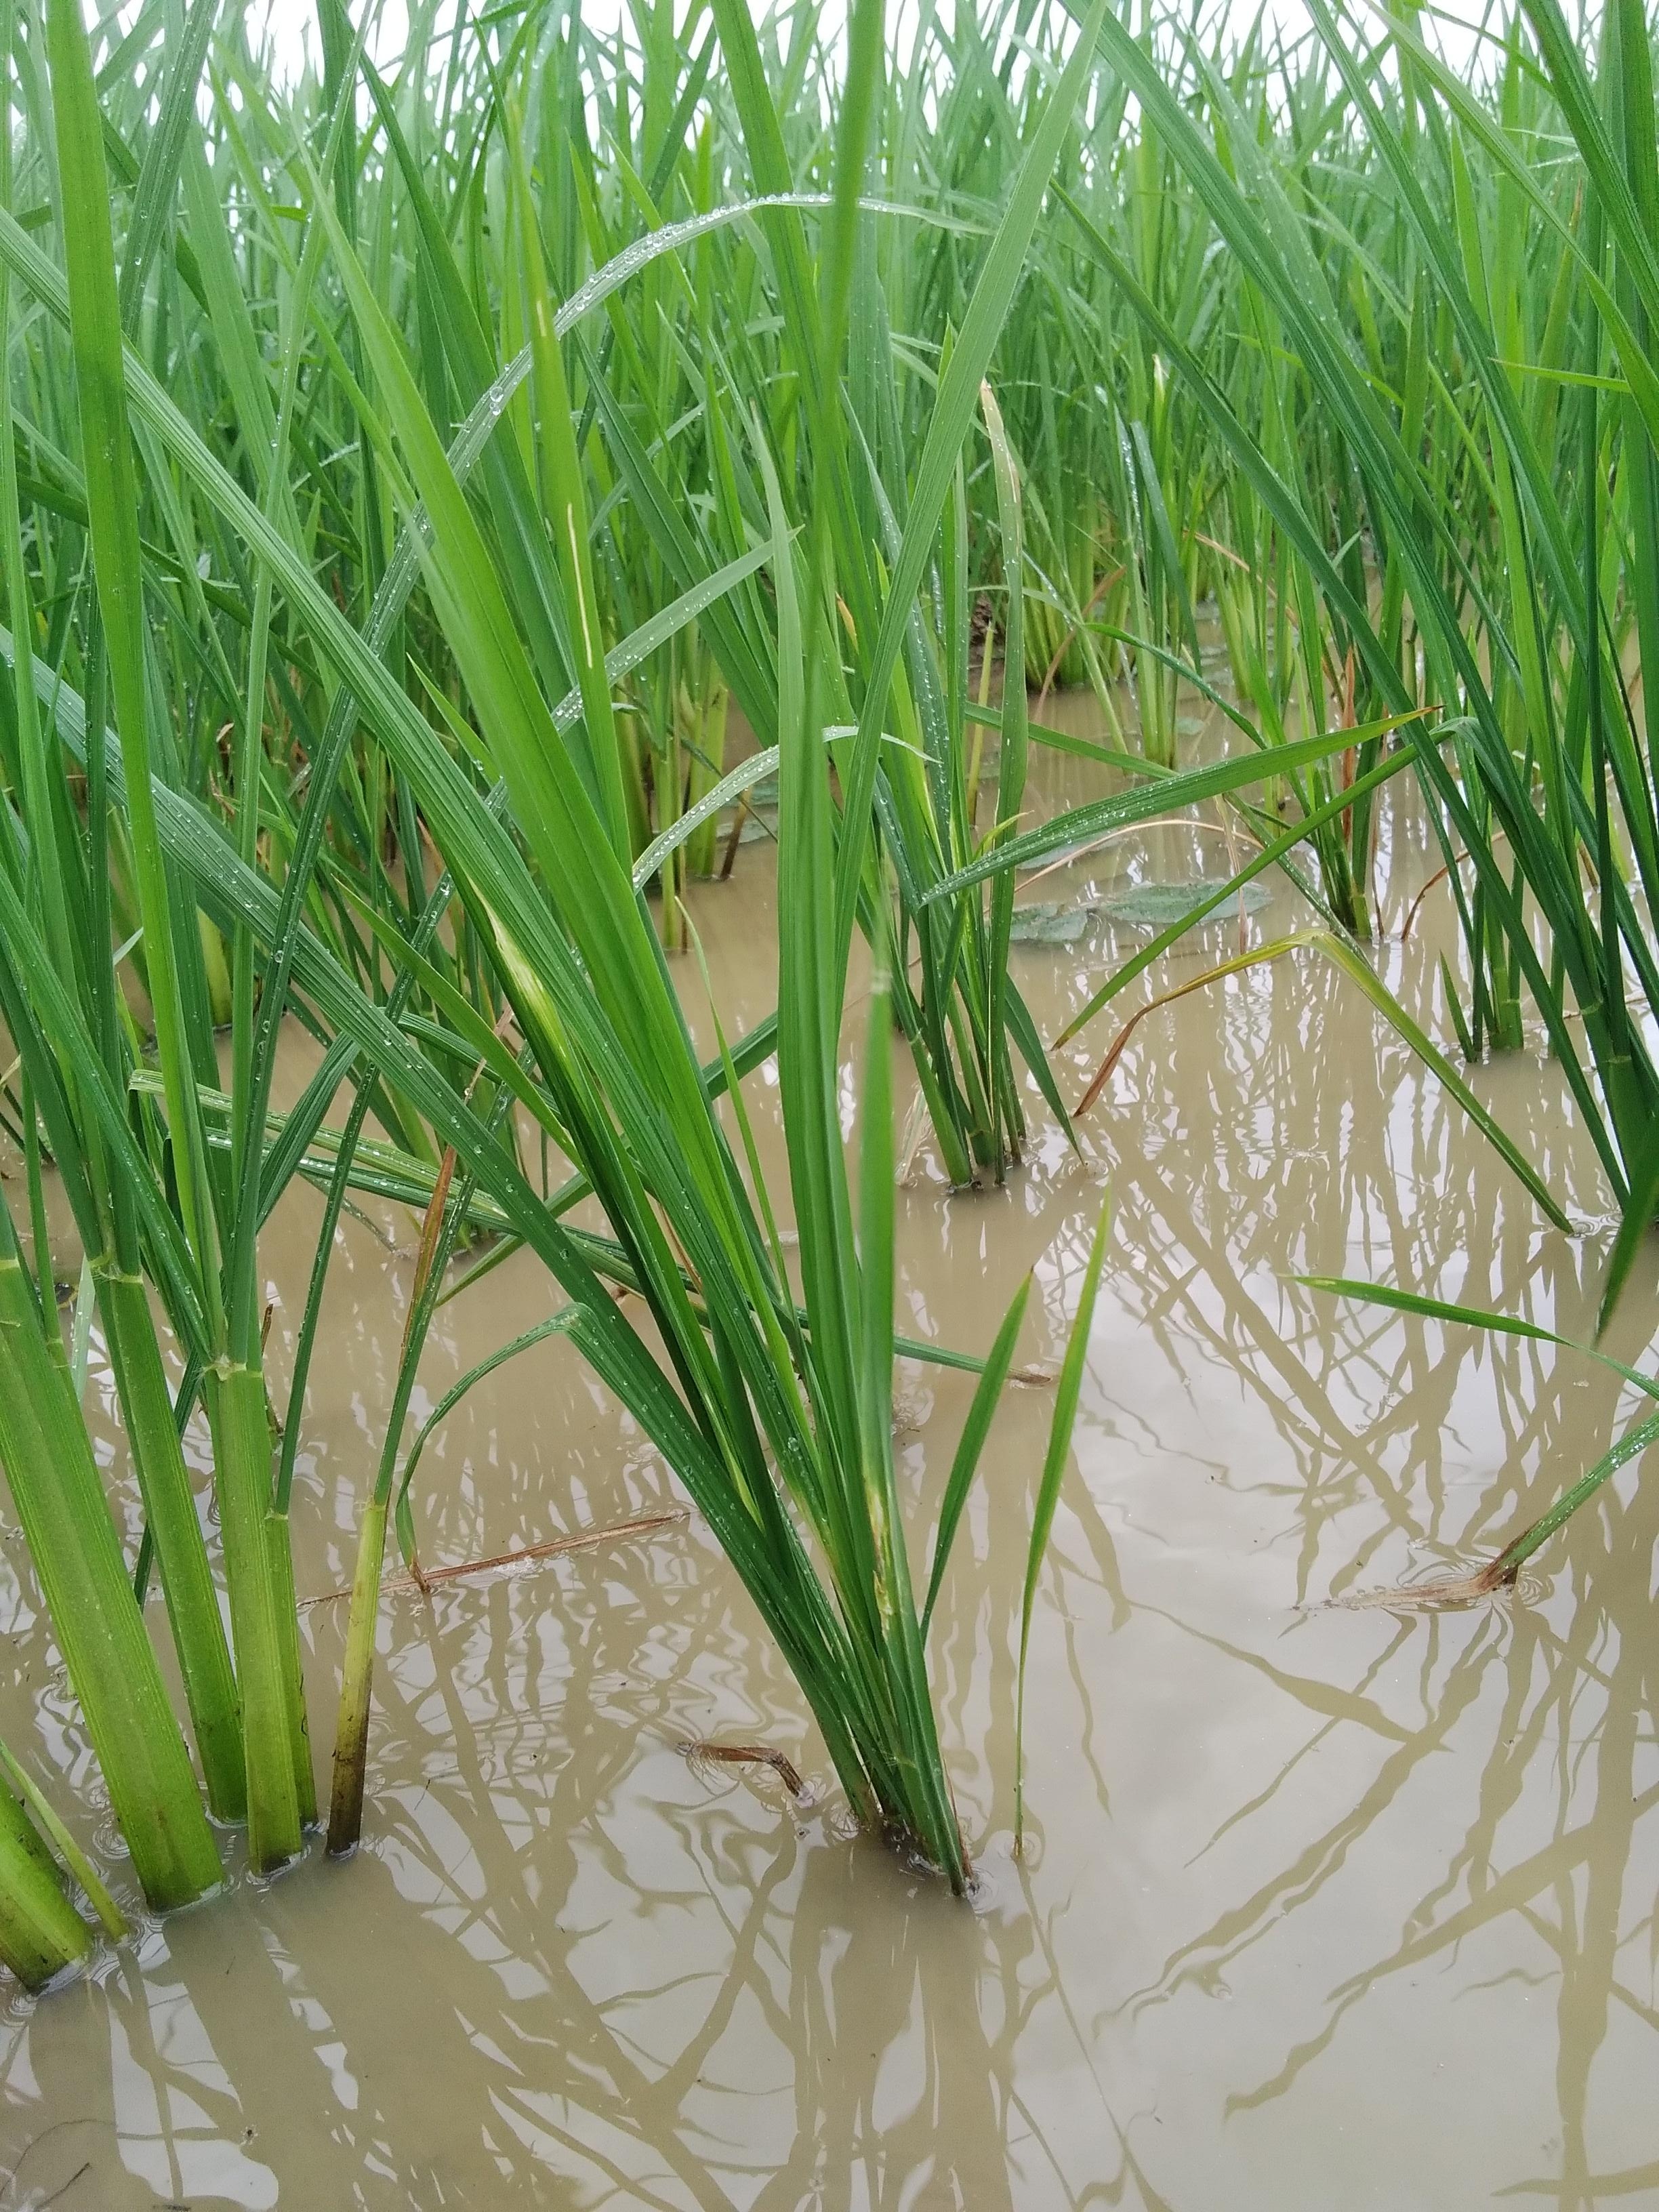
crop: rice
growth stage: vegetative
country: Nigeria
